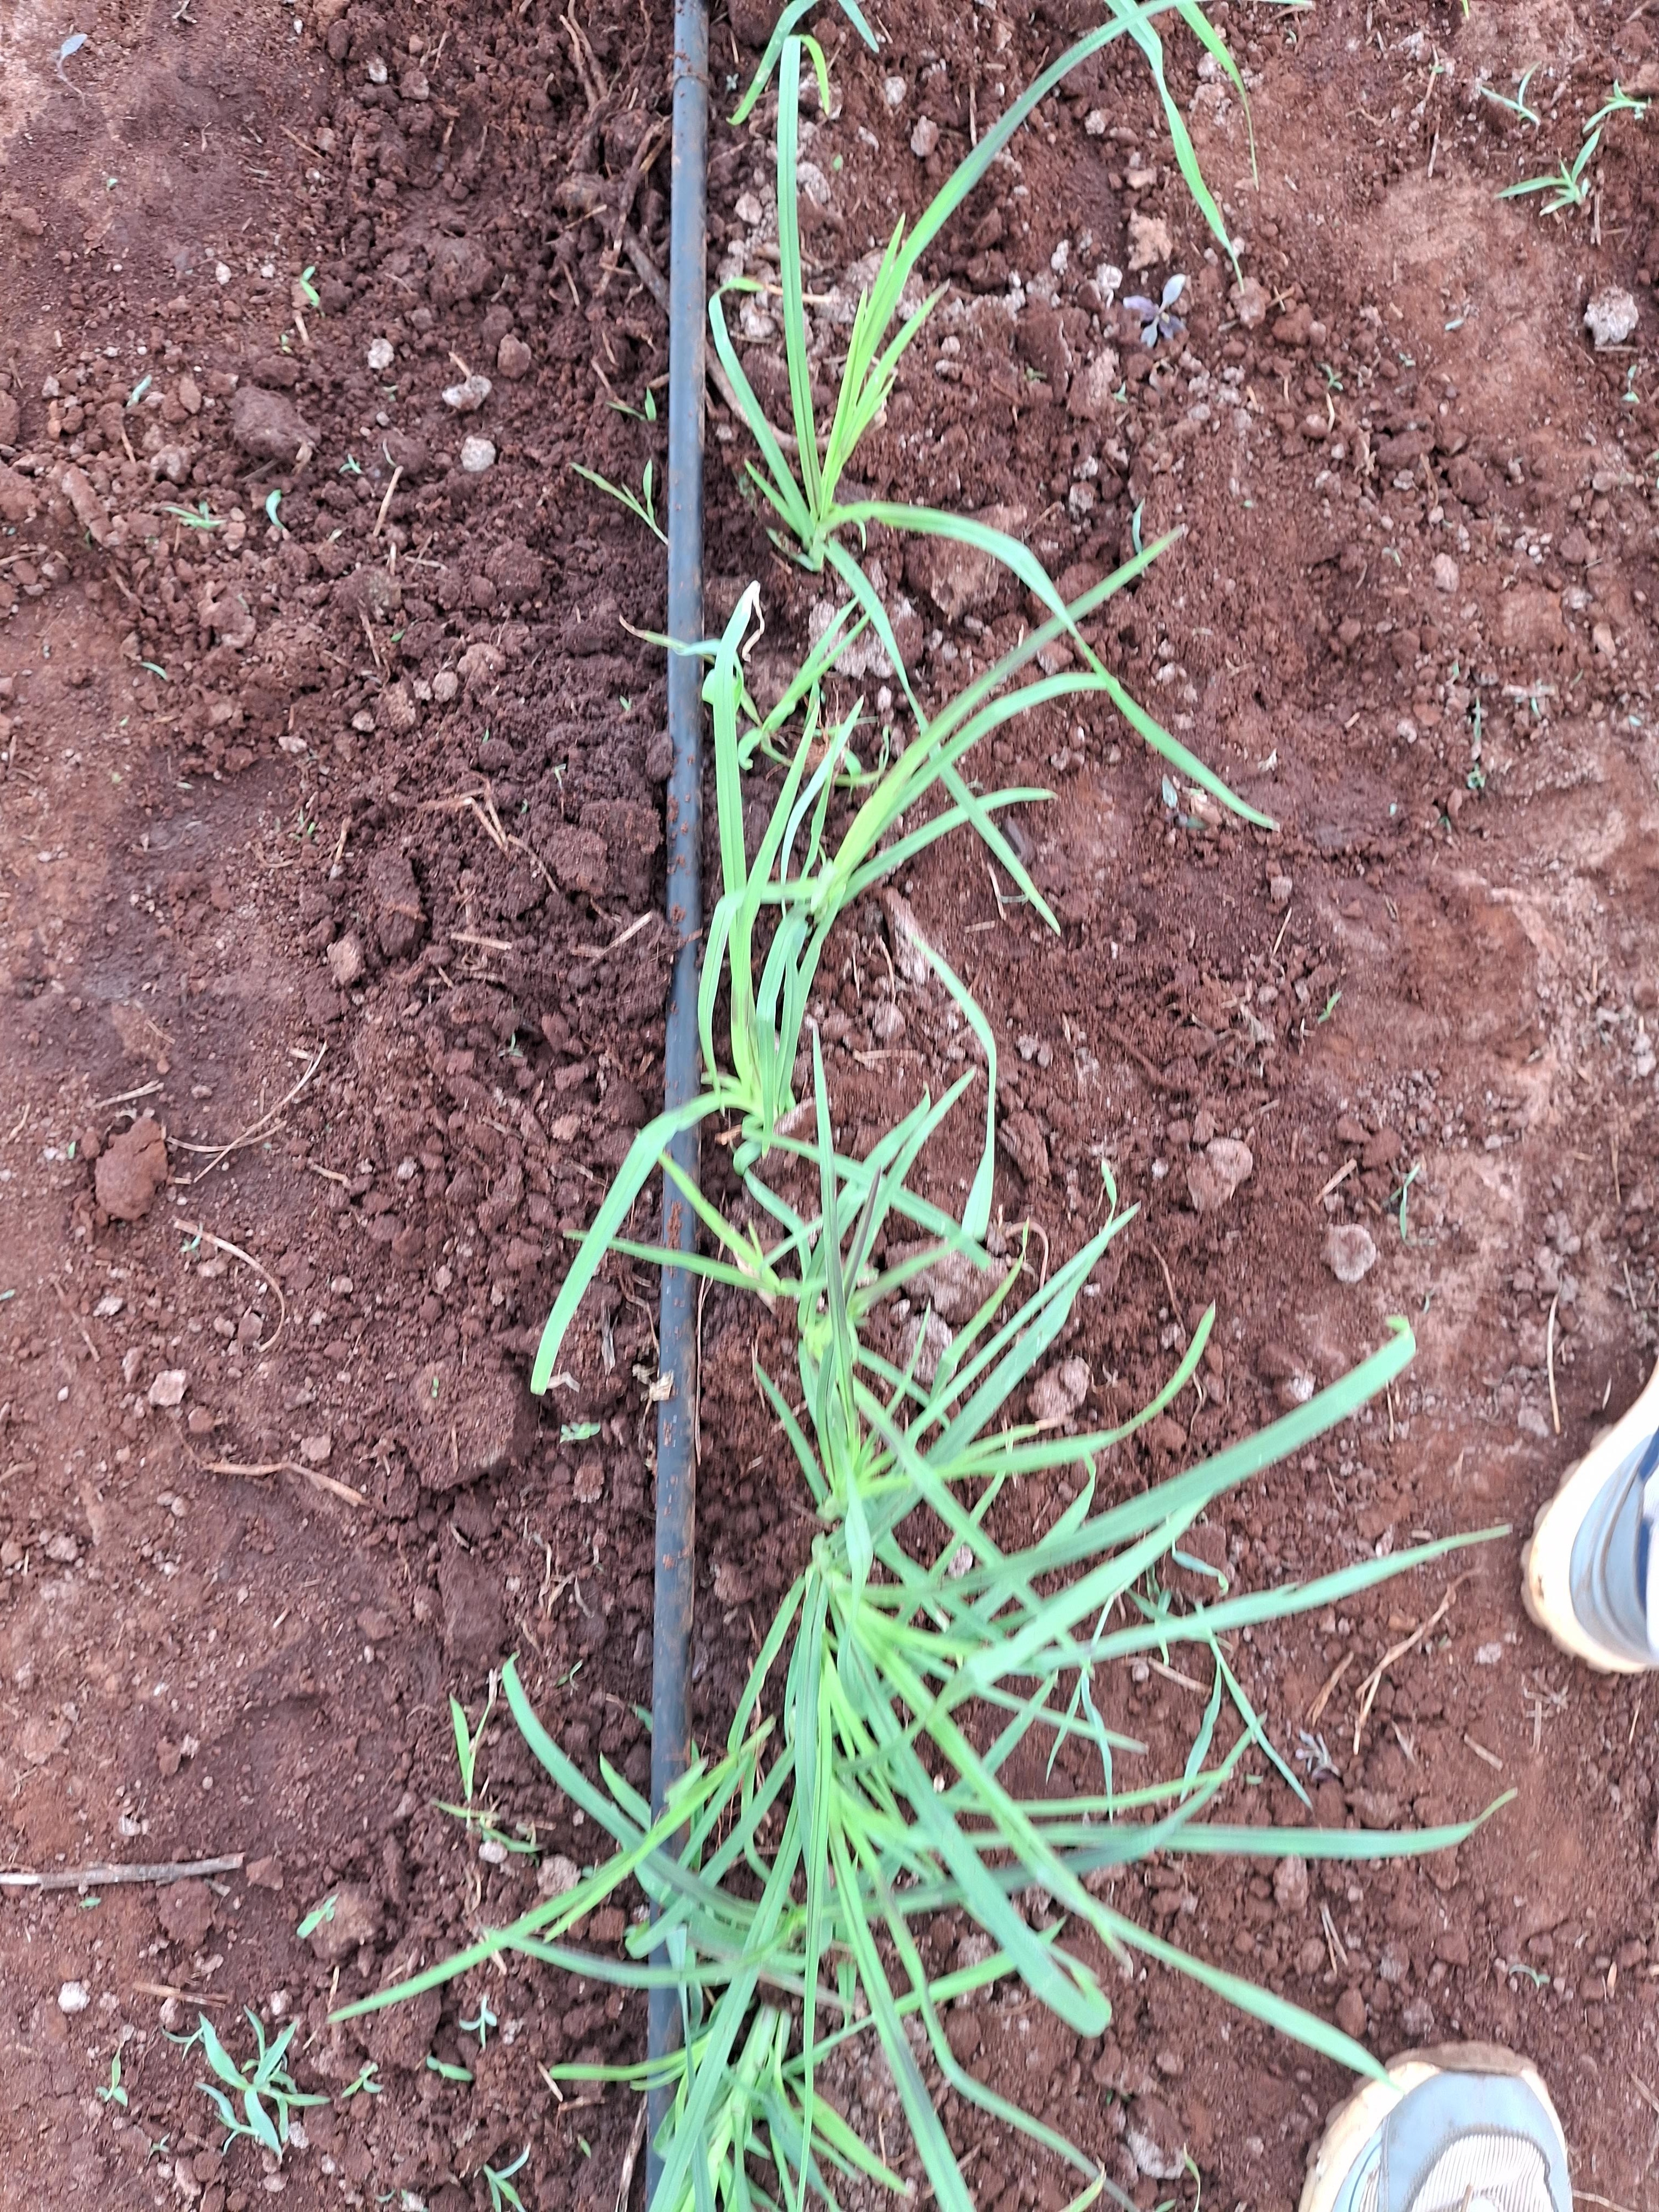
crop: finger millet
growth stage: vegetative
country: Kenya
